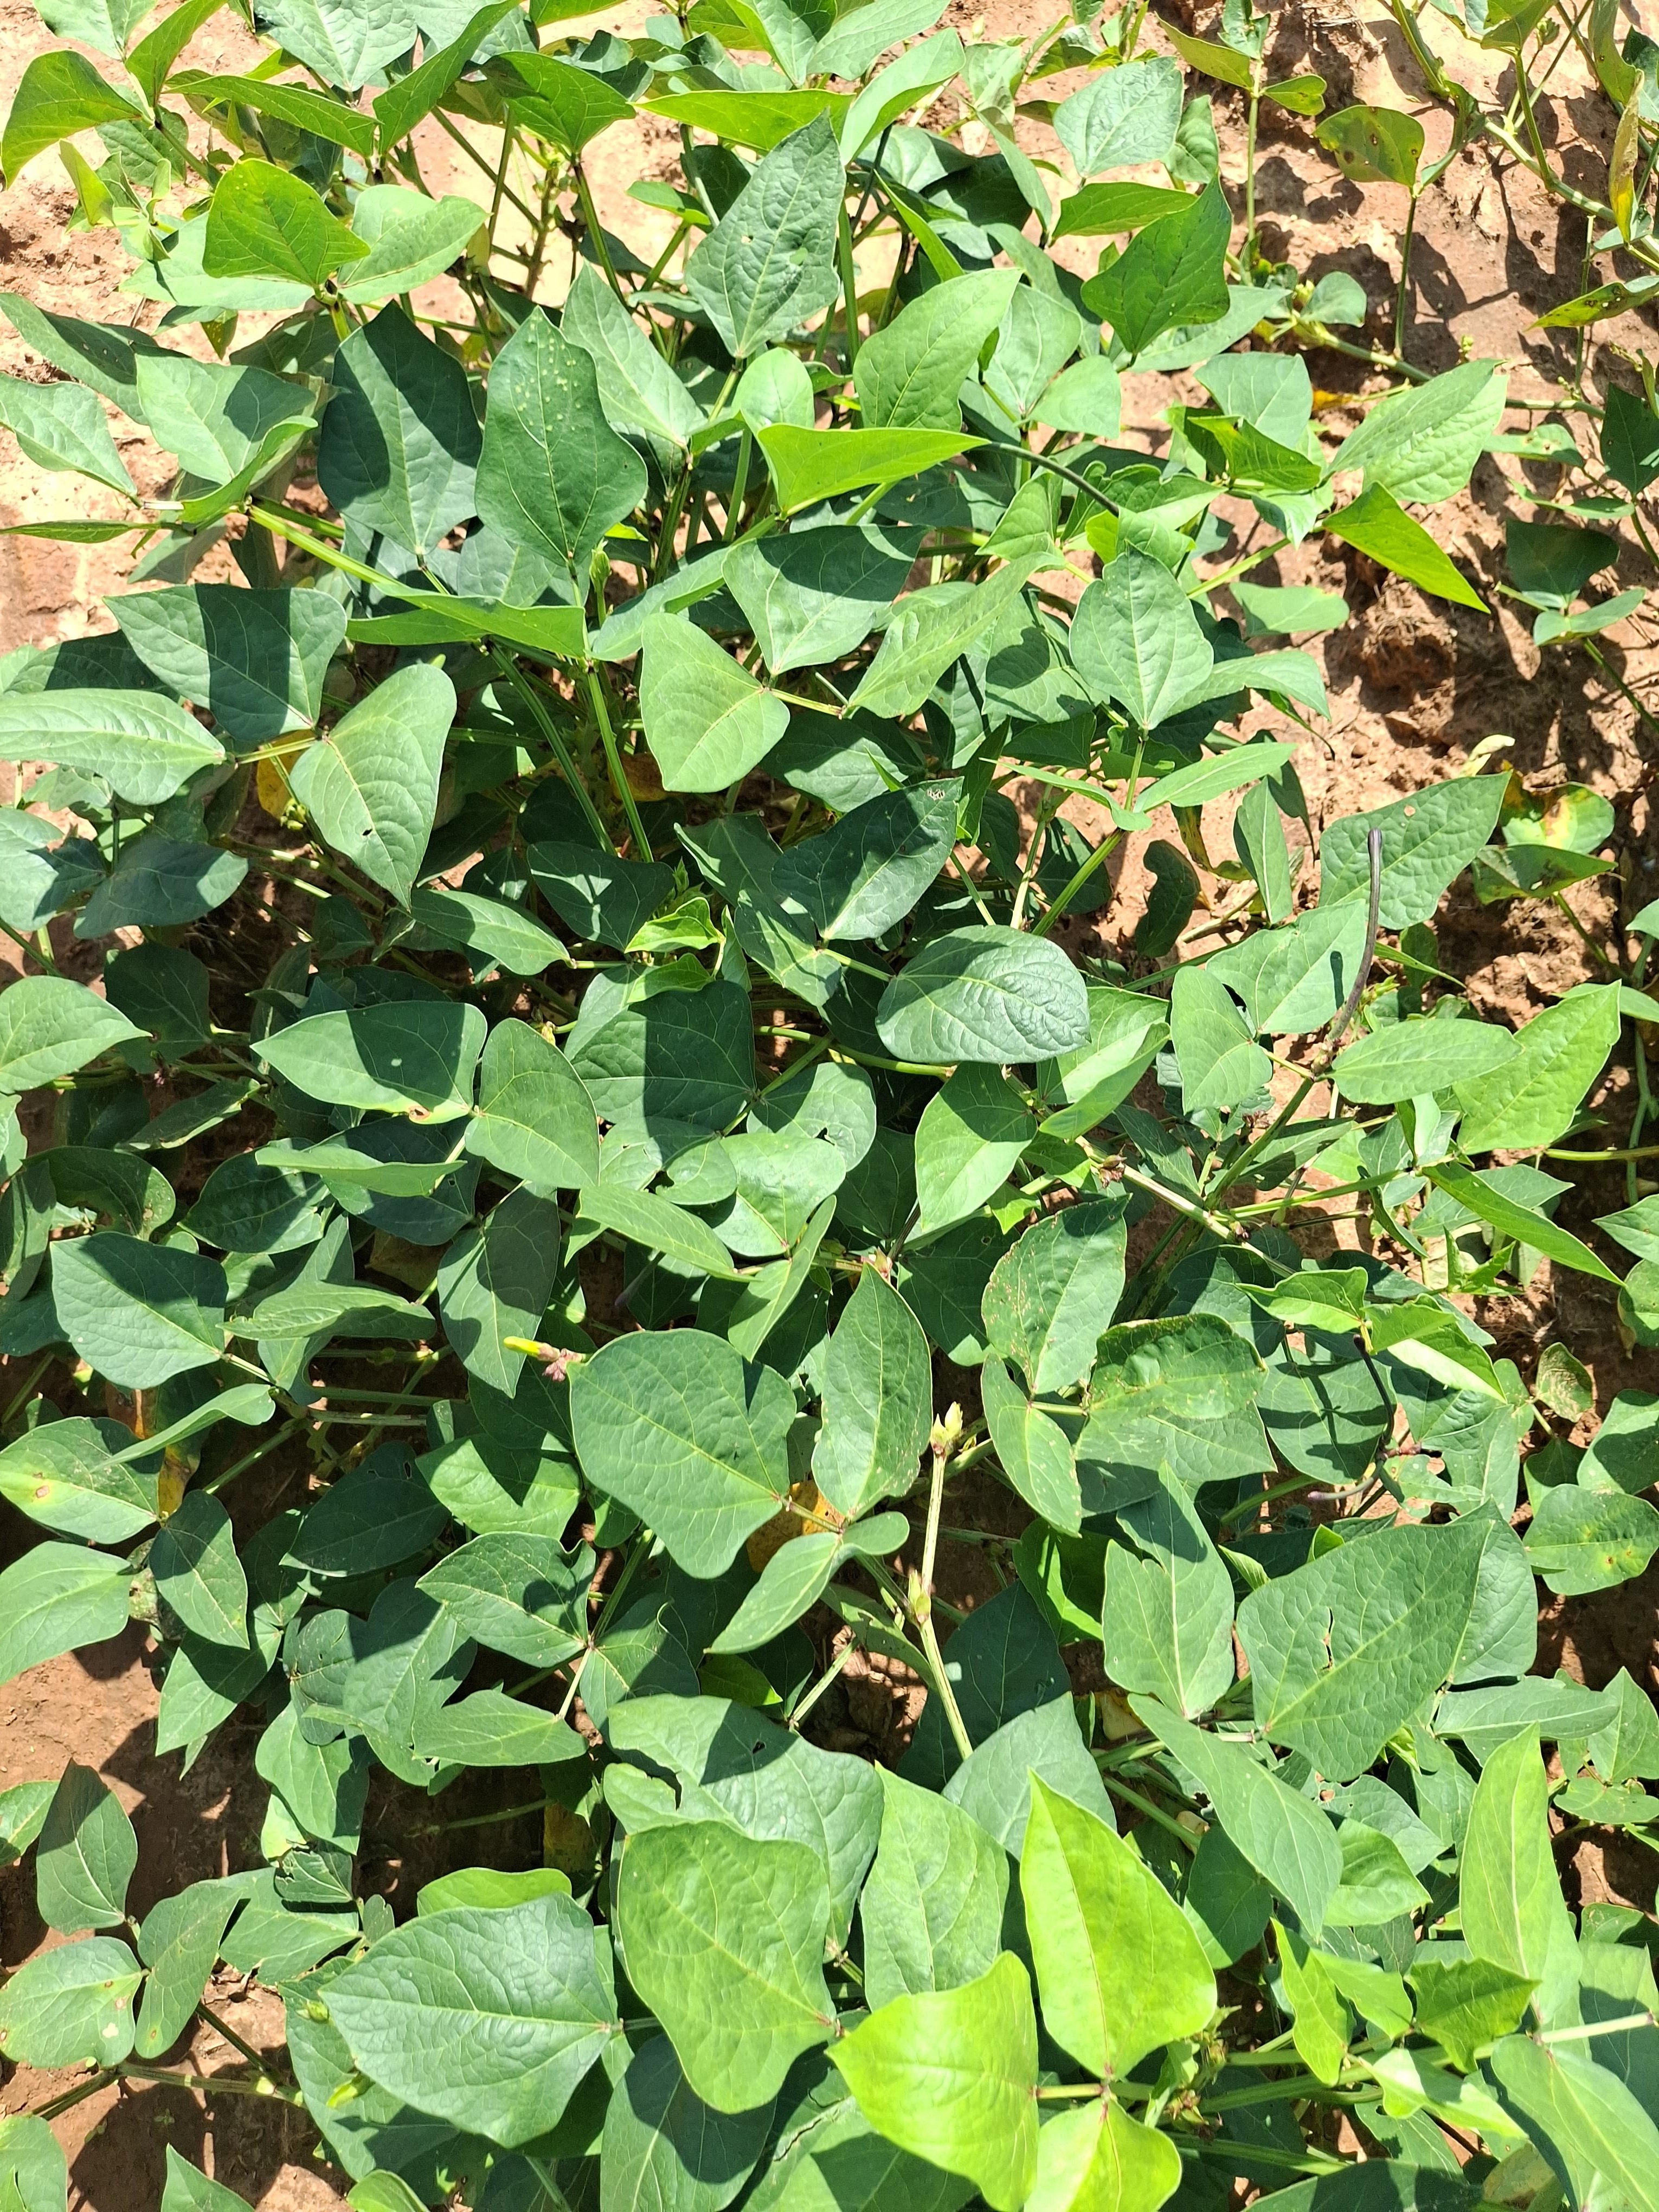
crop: cowpea
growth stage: flowering
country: Nigeria
